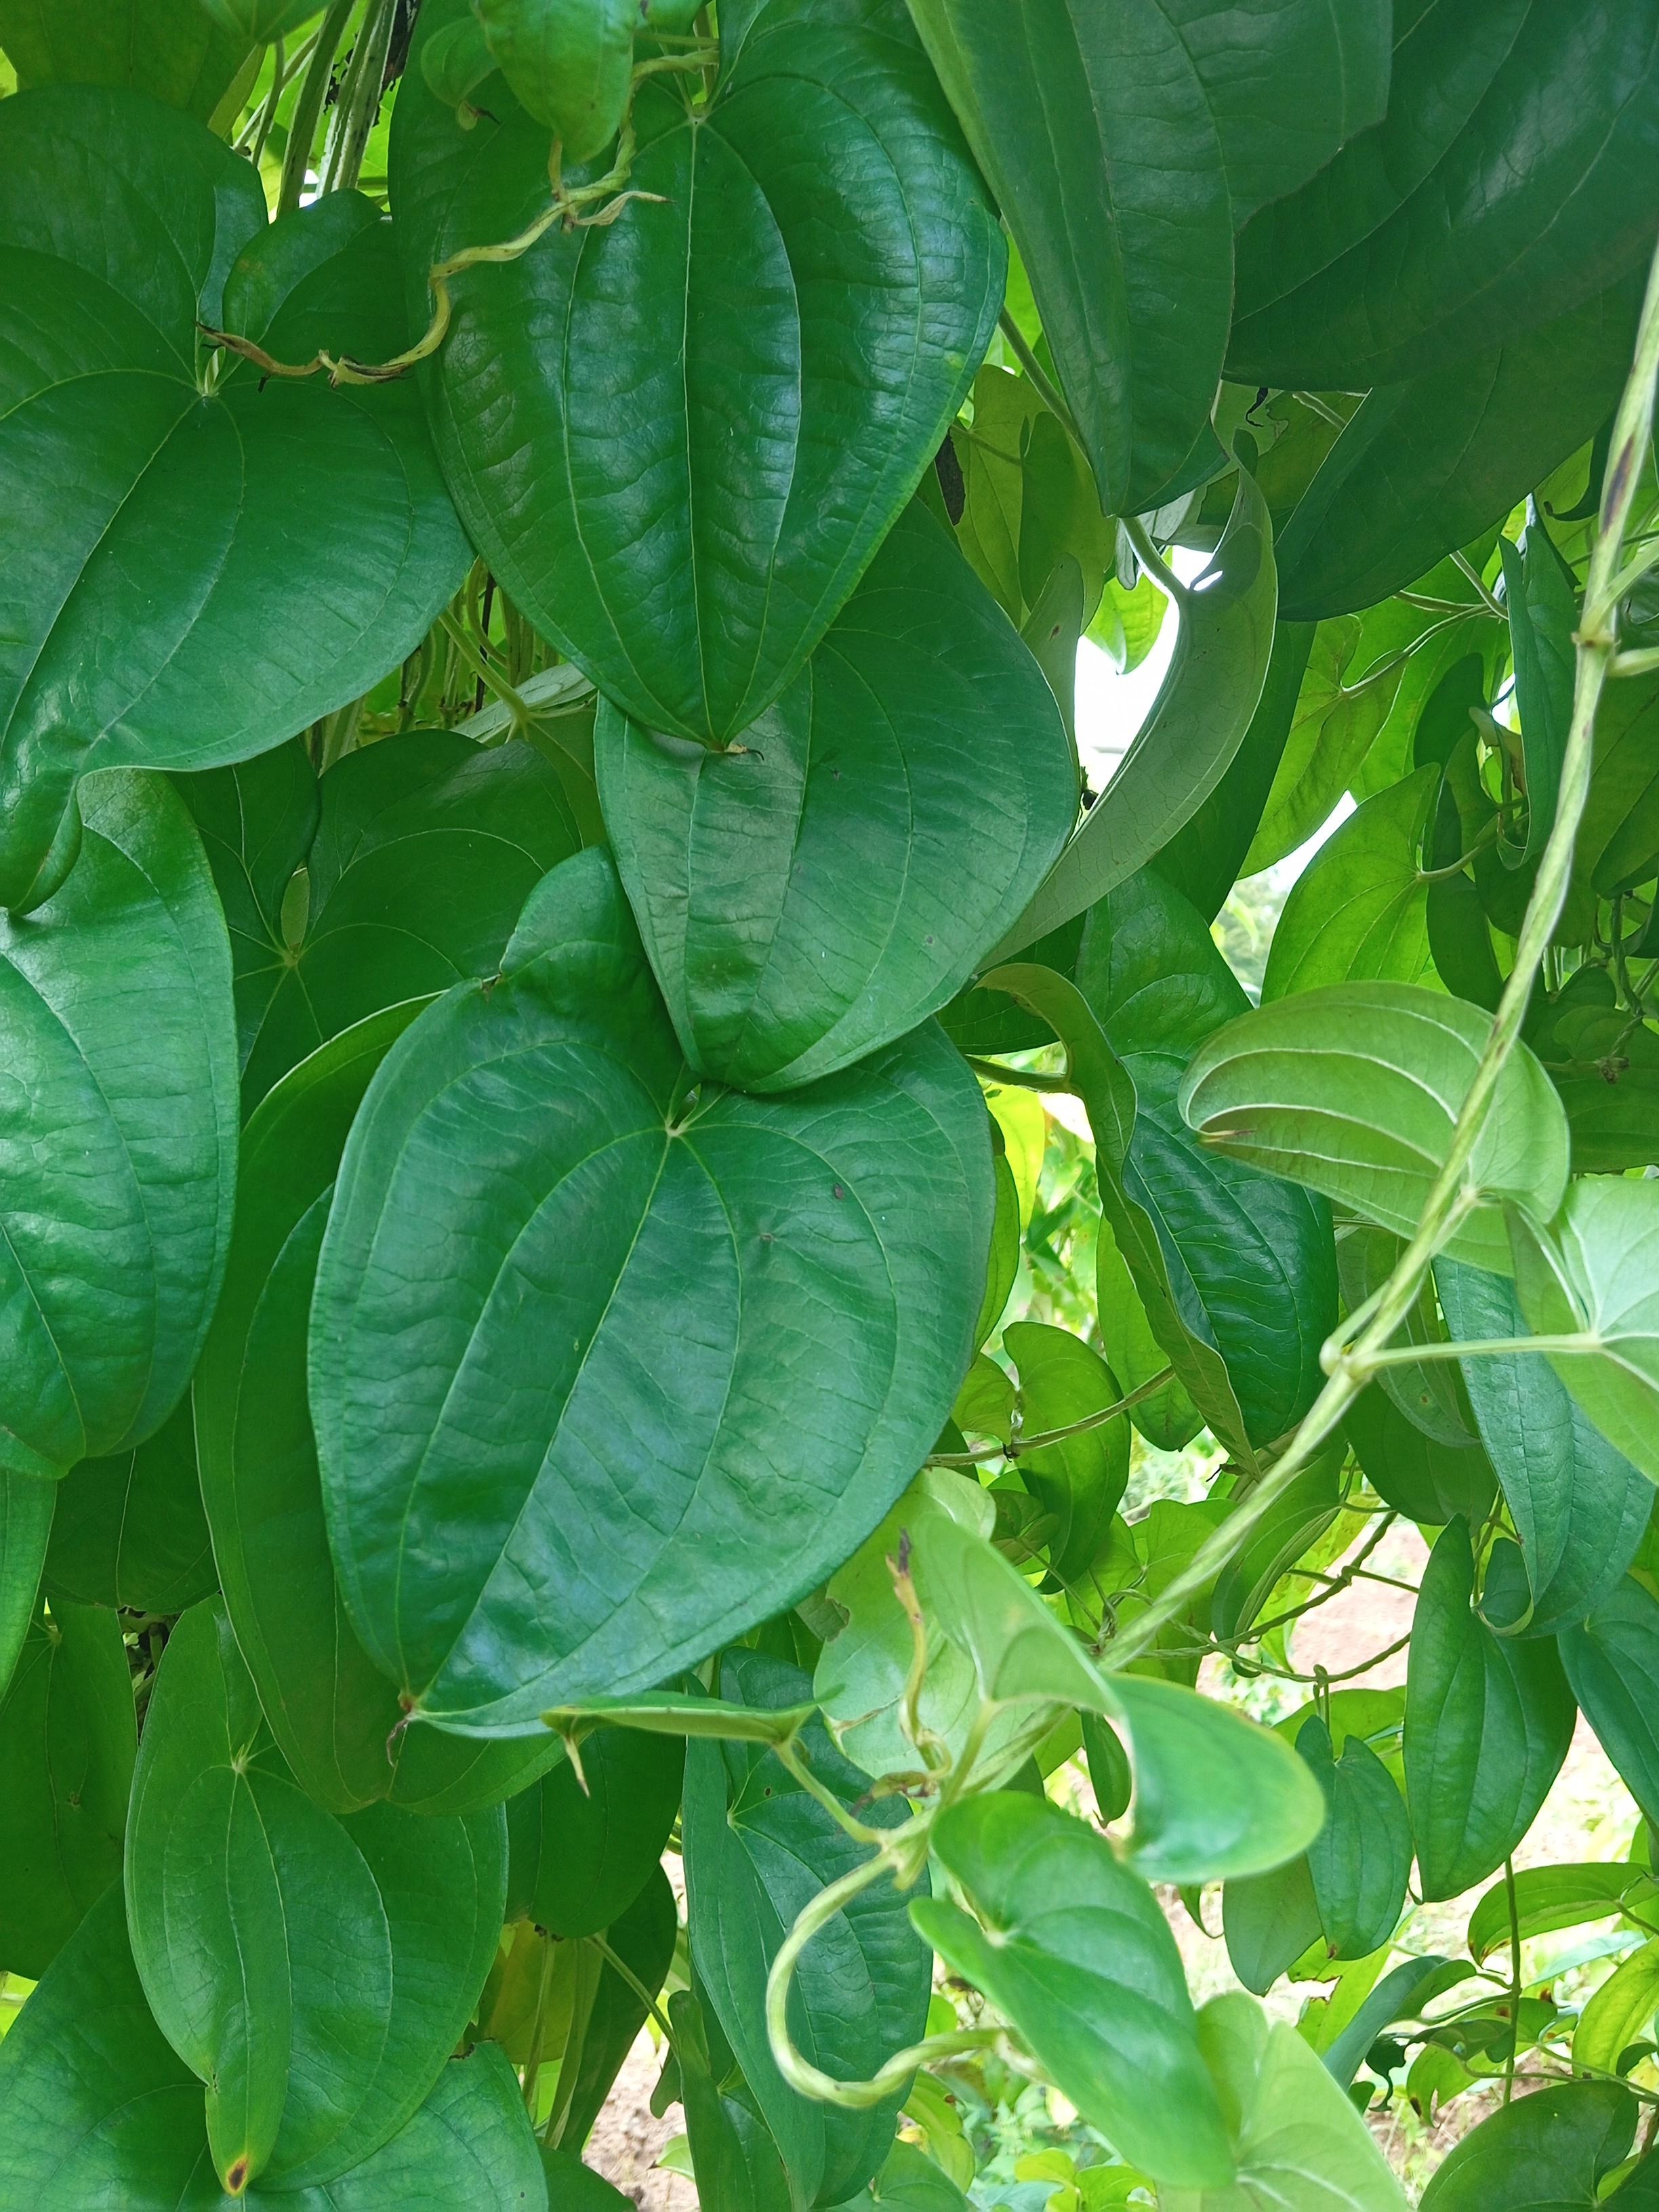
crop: yam
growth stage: vegetative
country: Nigeria
